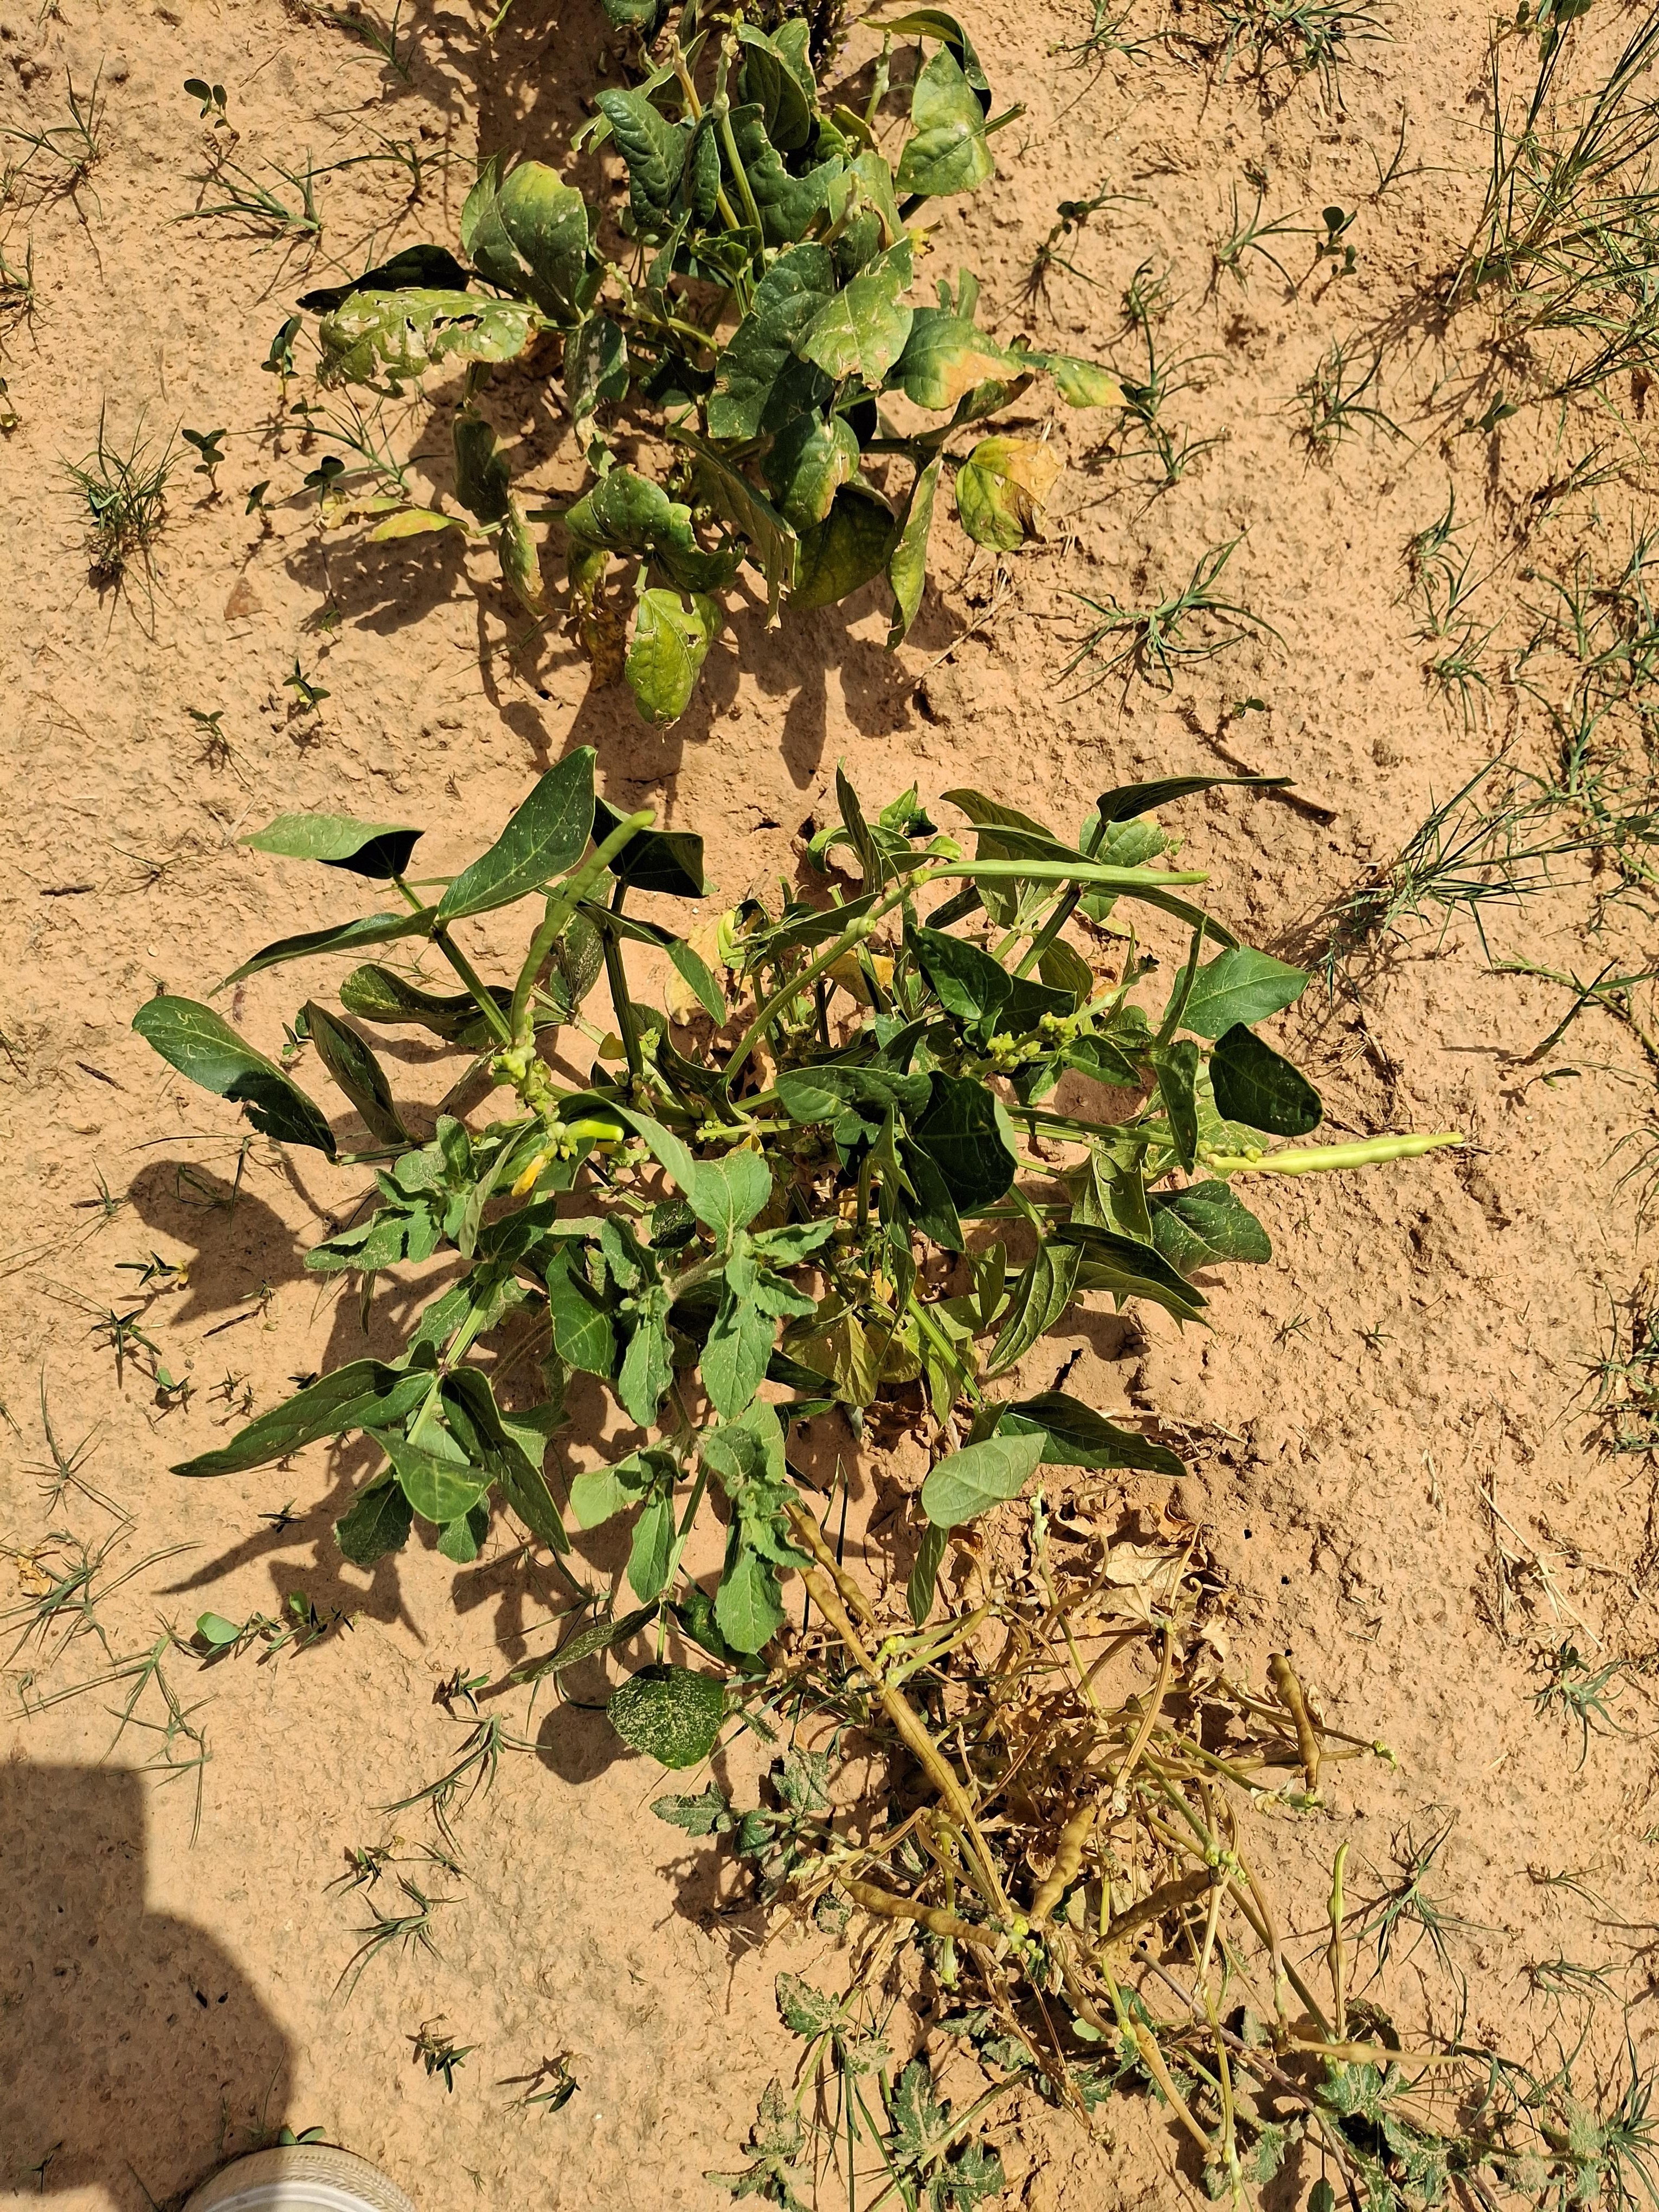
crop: cowpea
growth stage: harvest maturity
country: Nigeria
